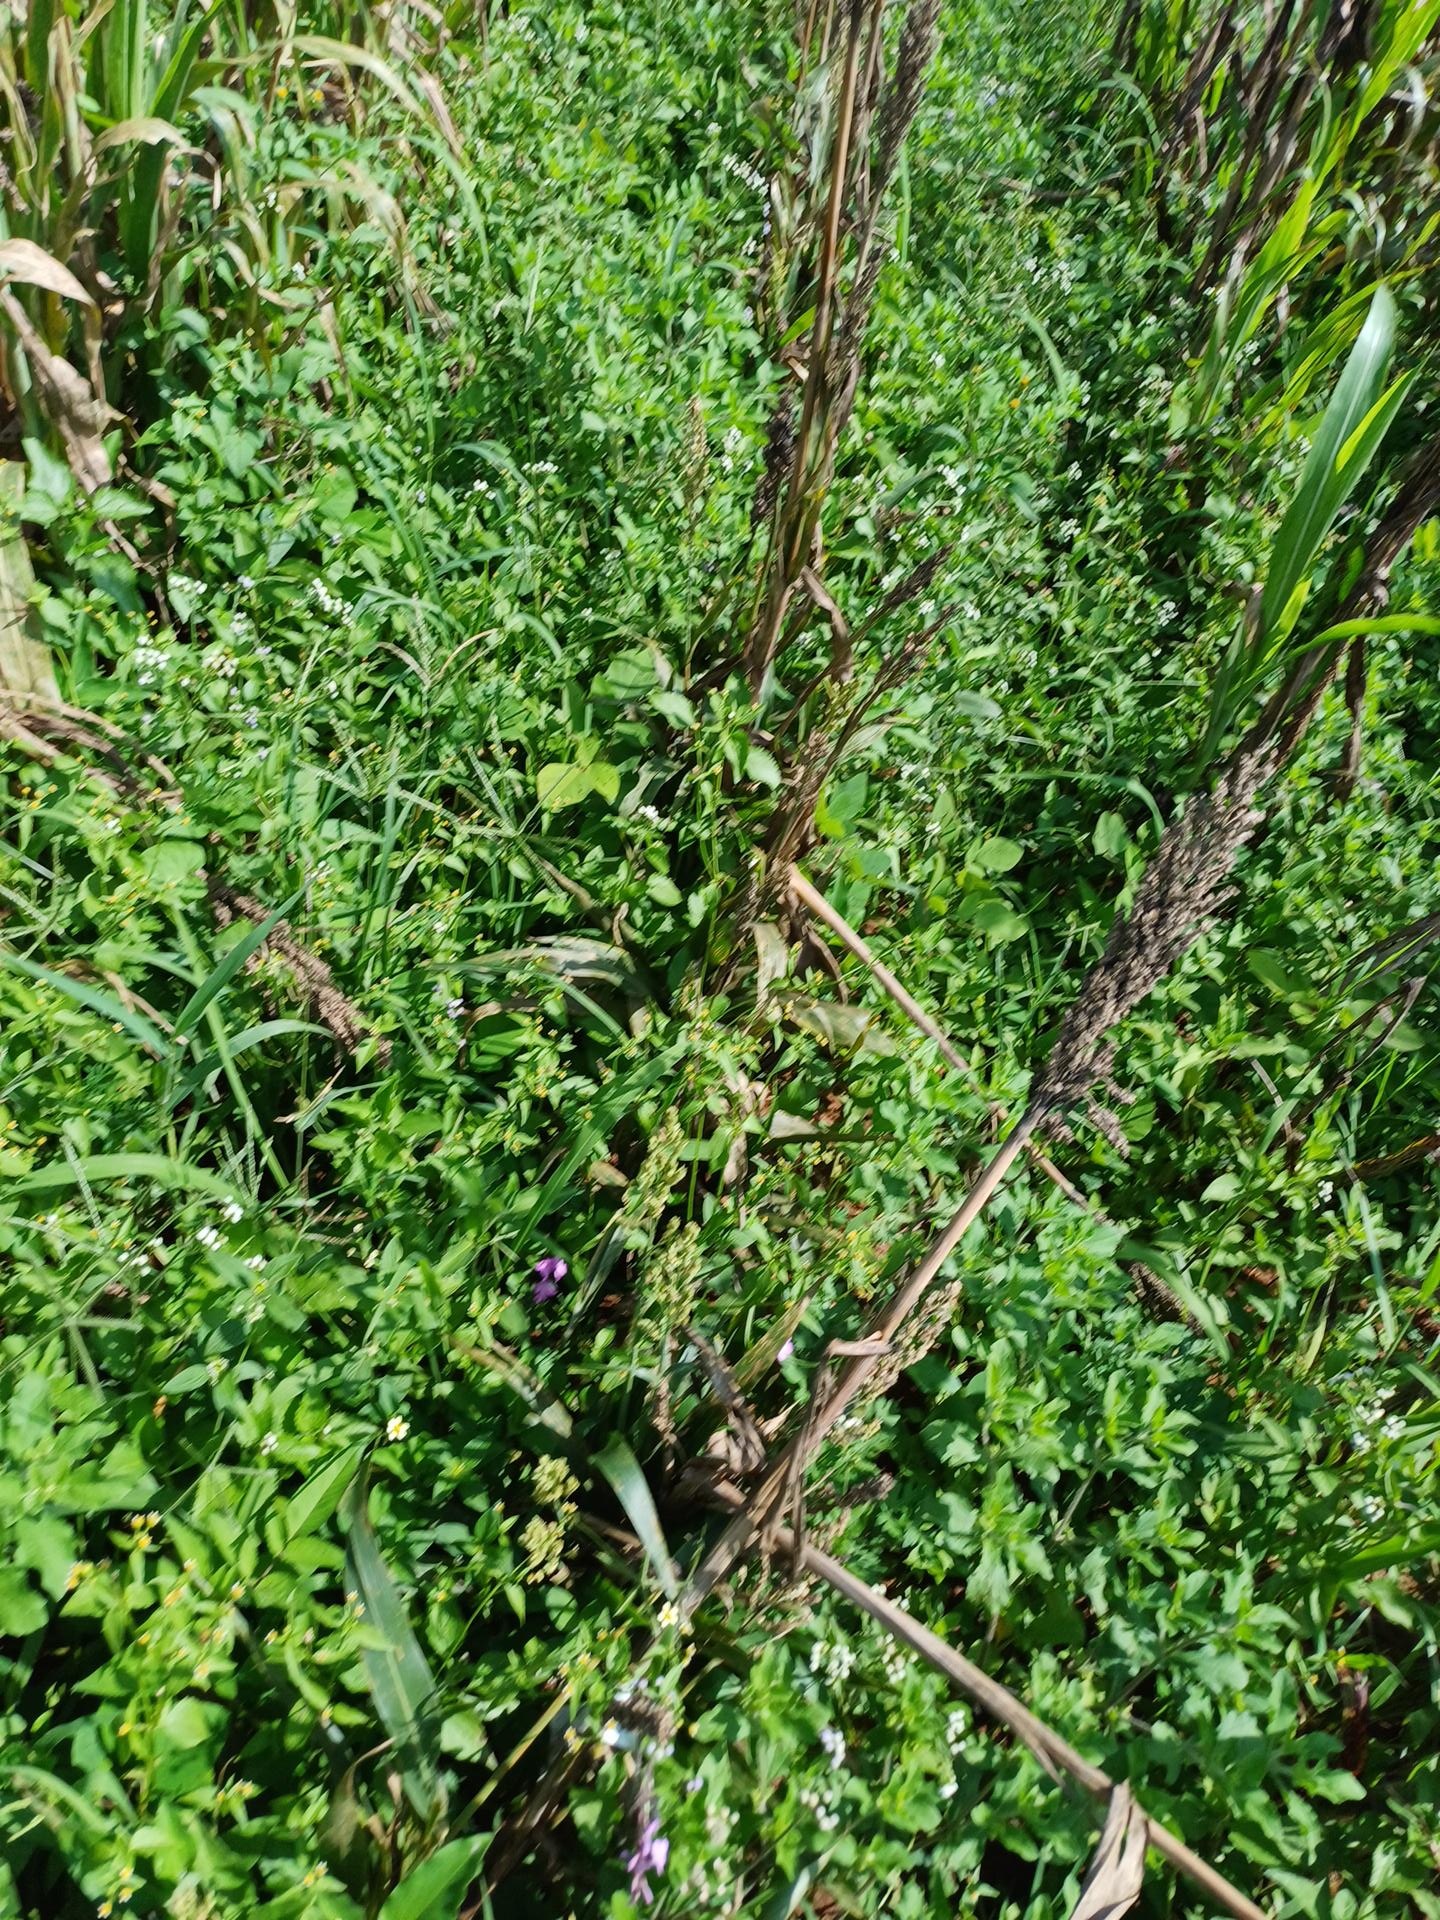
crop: sorghum
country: Kenya
